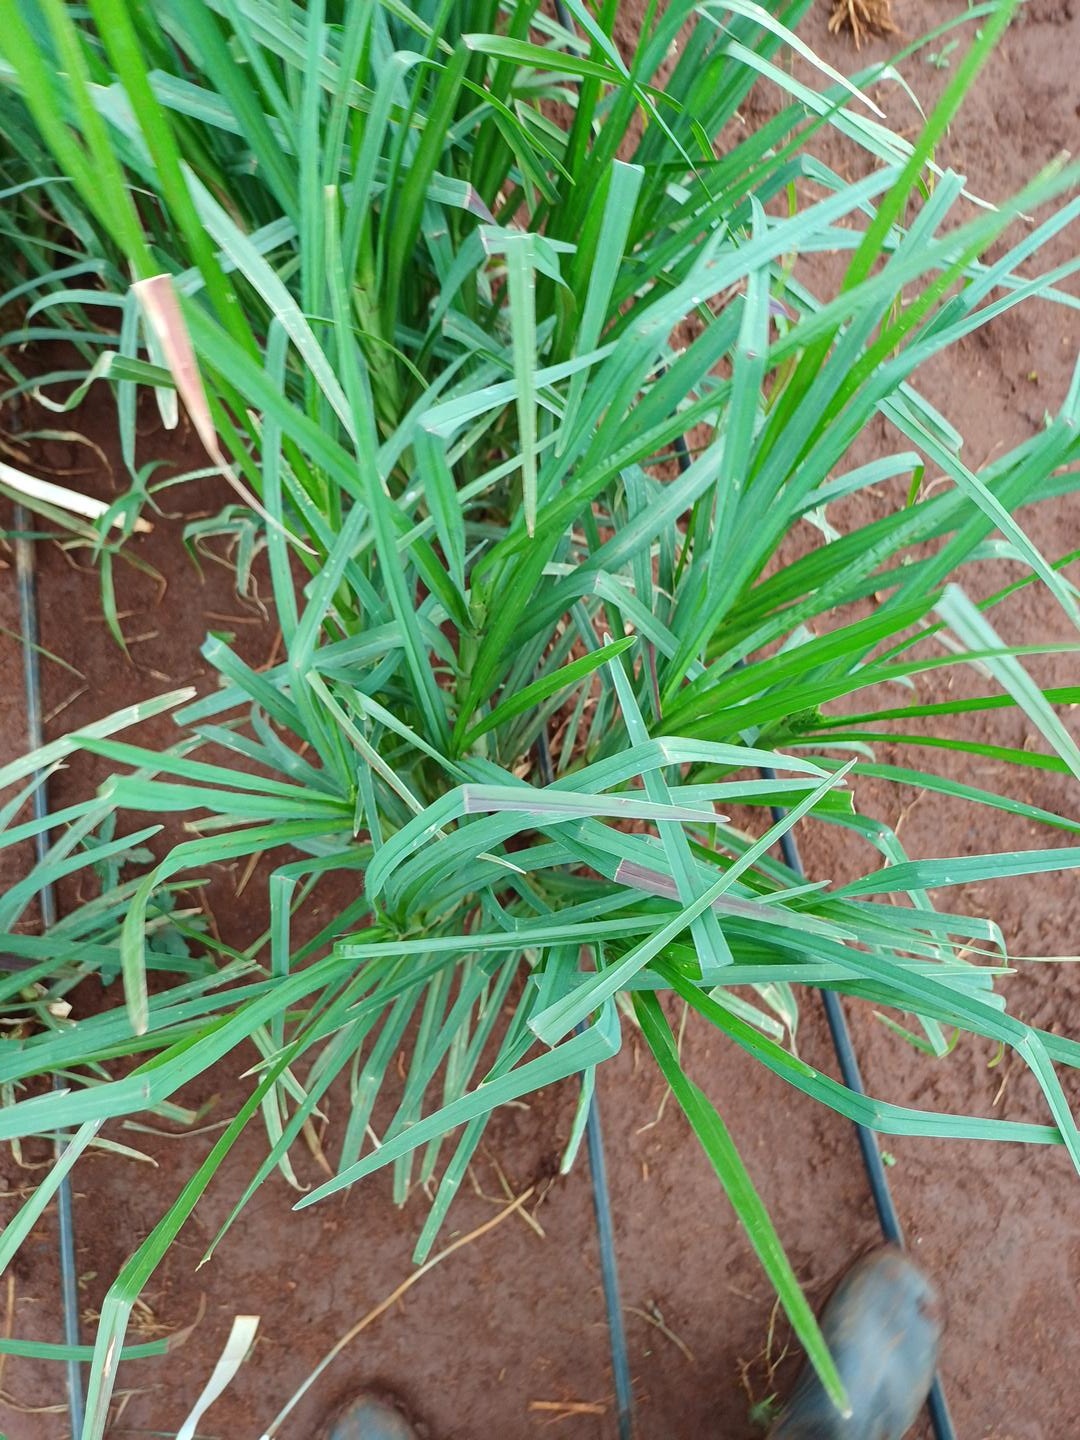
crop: finger millet
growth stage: heading tuber
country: Kenya
